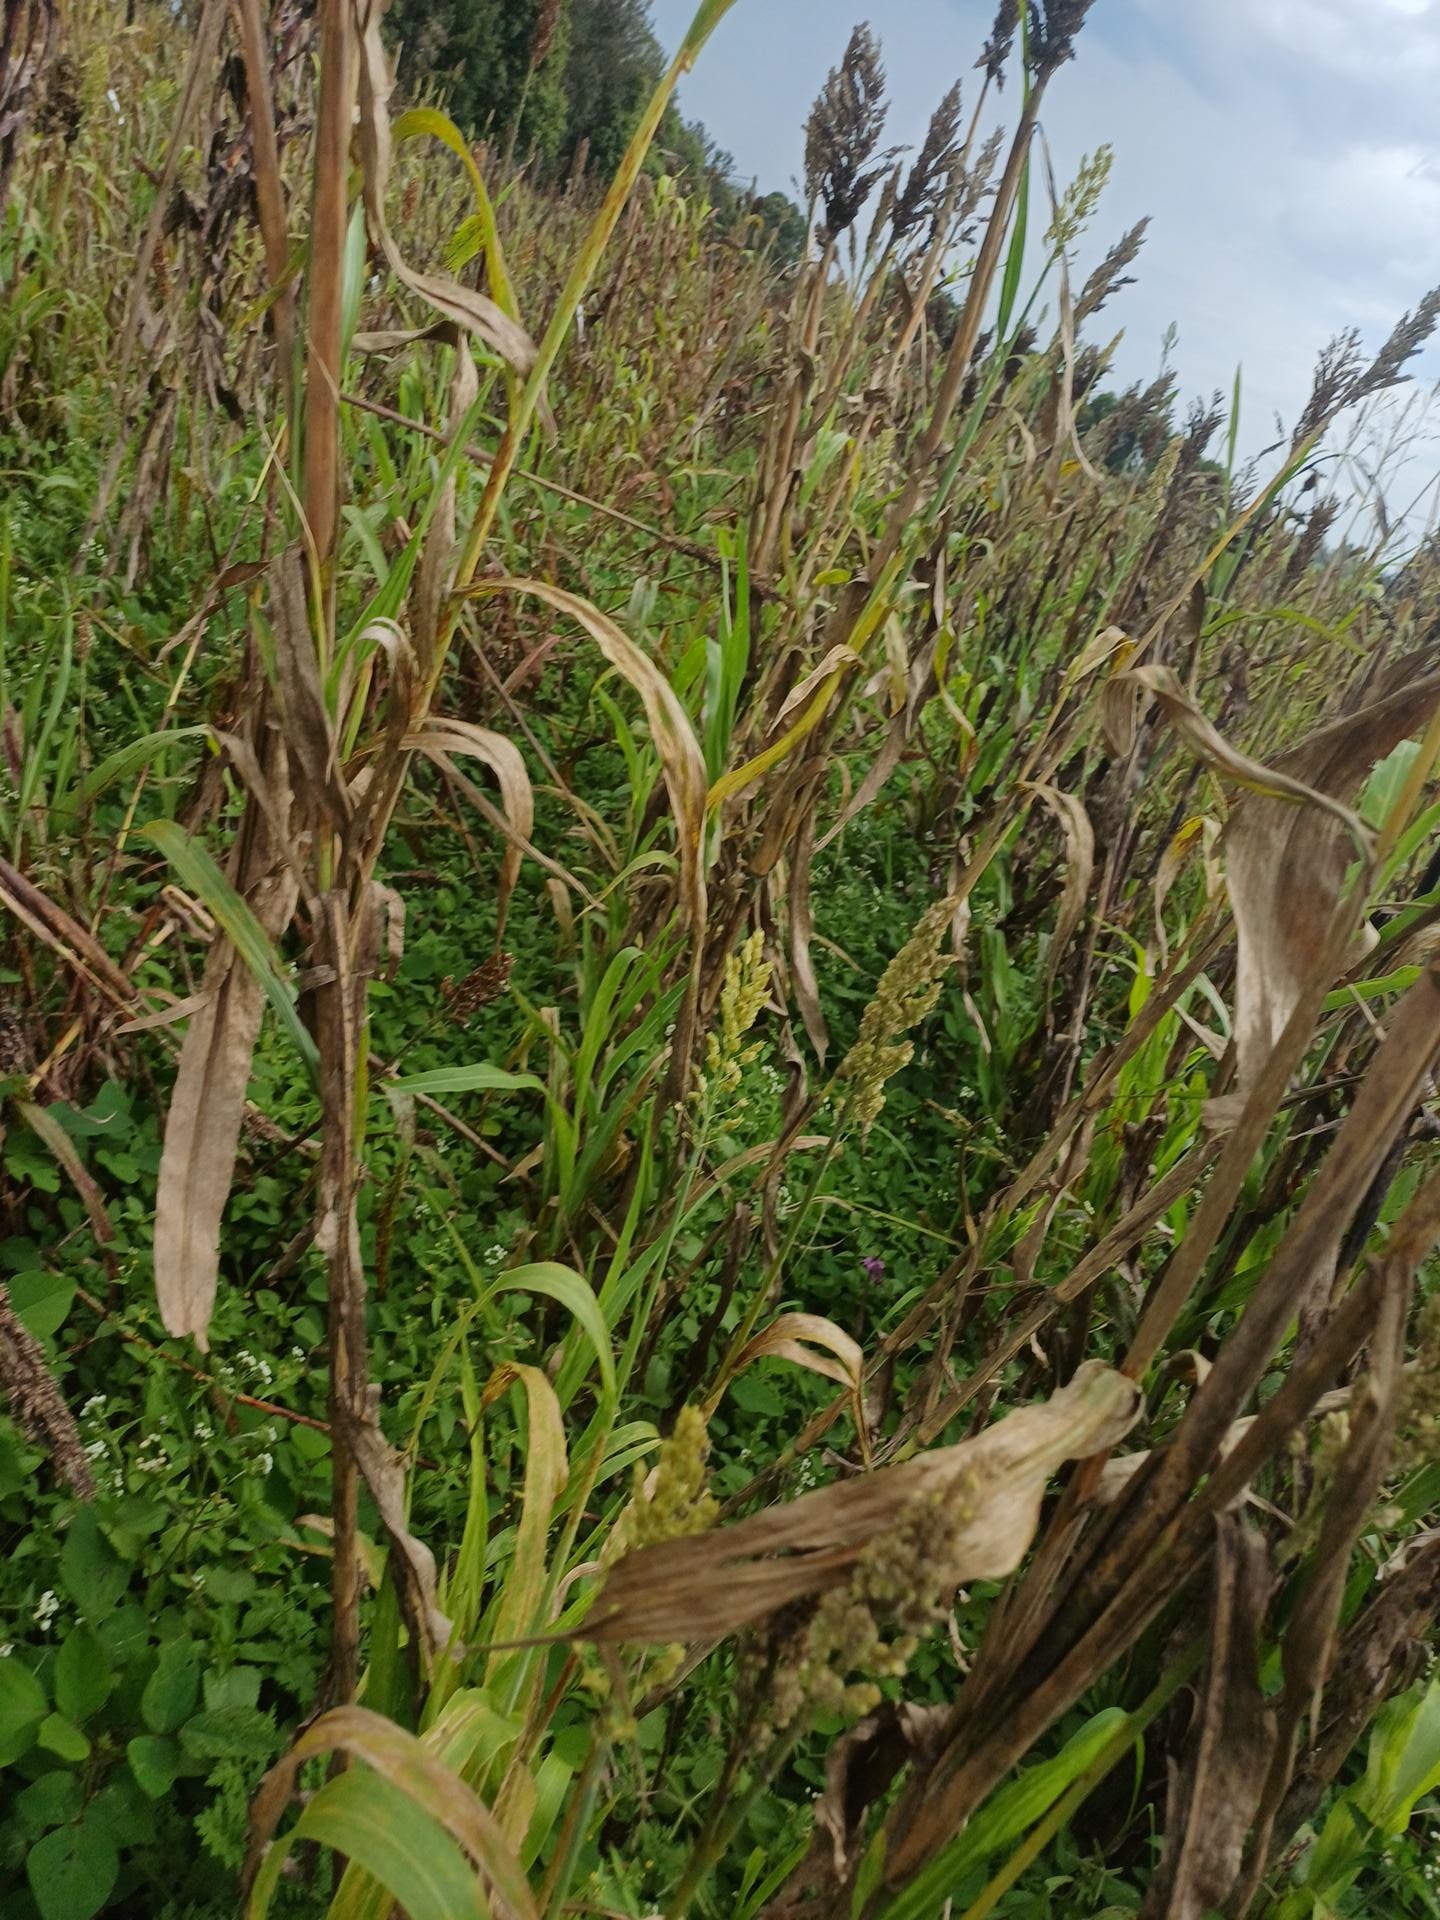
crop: sorghum
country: Kenya
